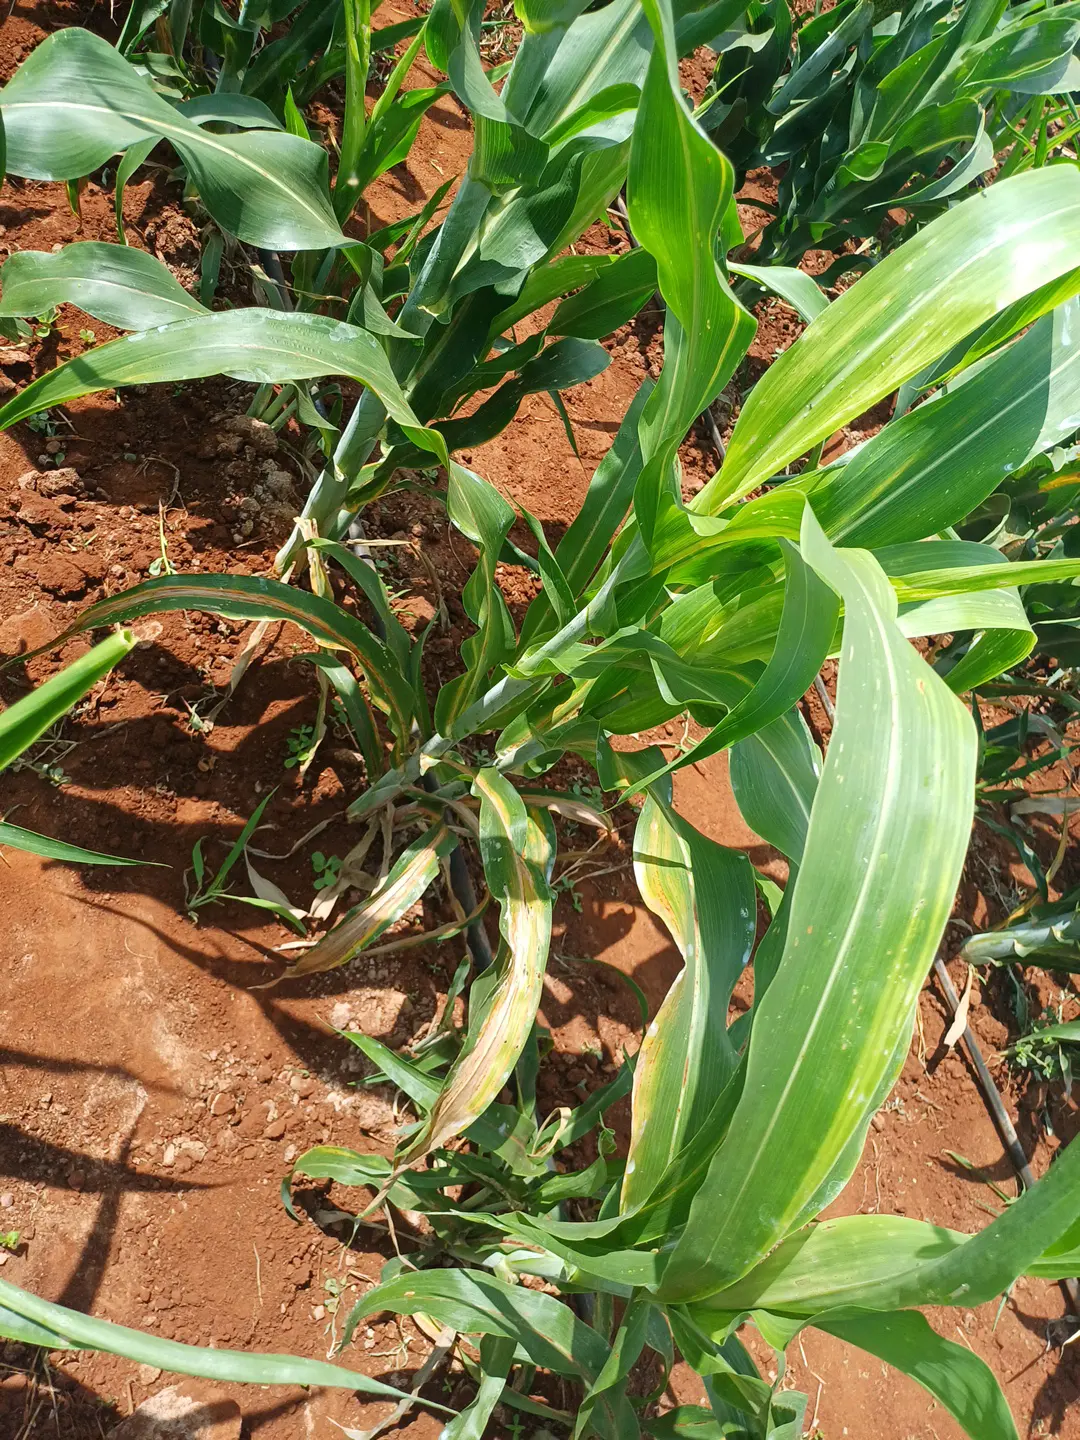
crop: sorghum
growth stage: vegetative
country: Kenya
